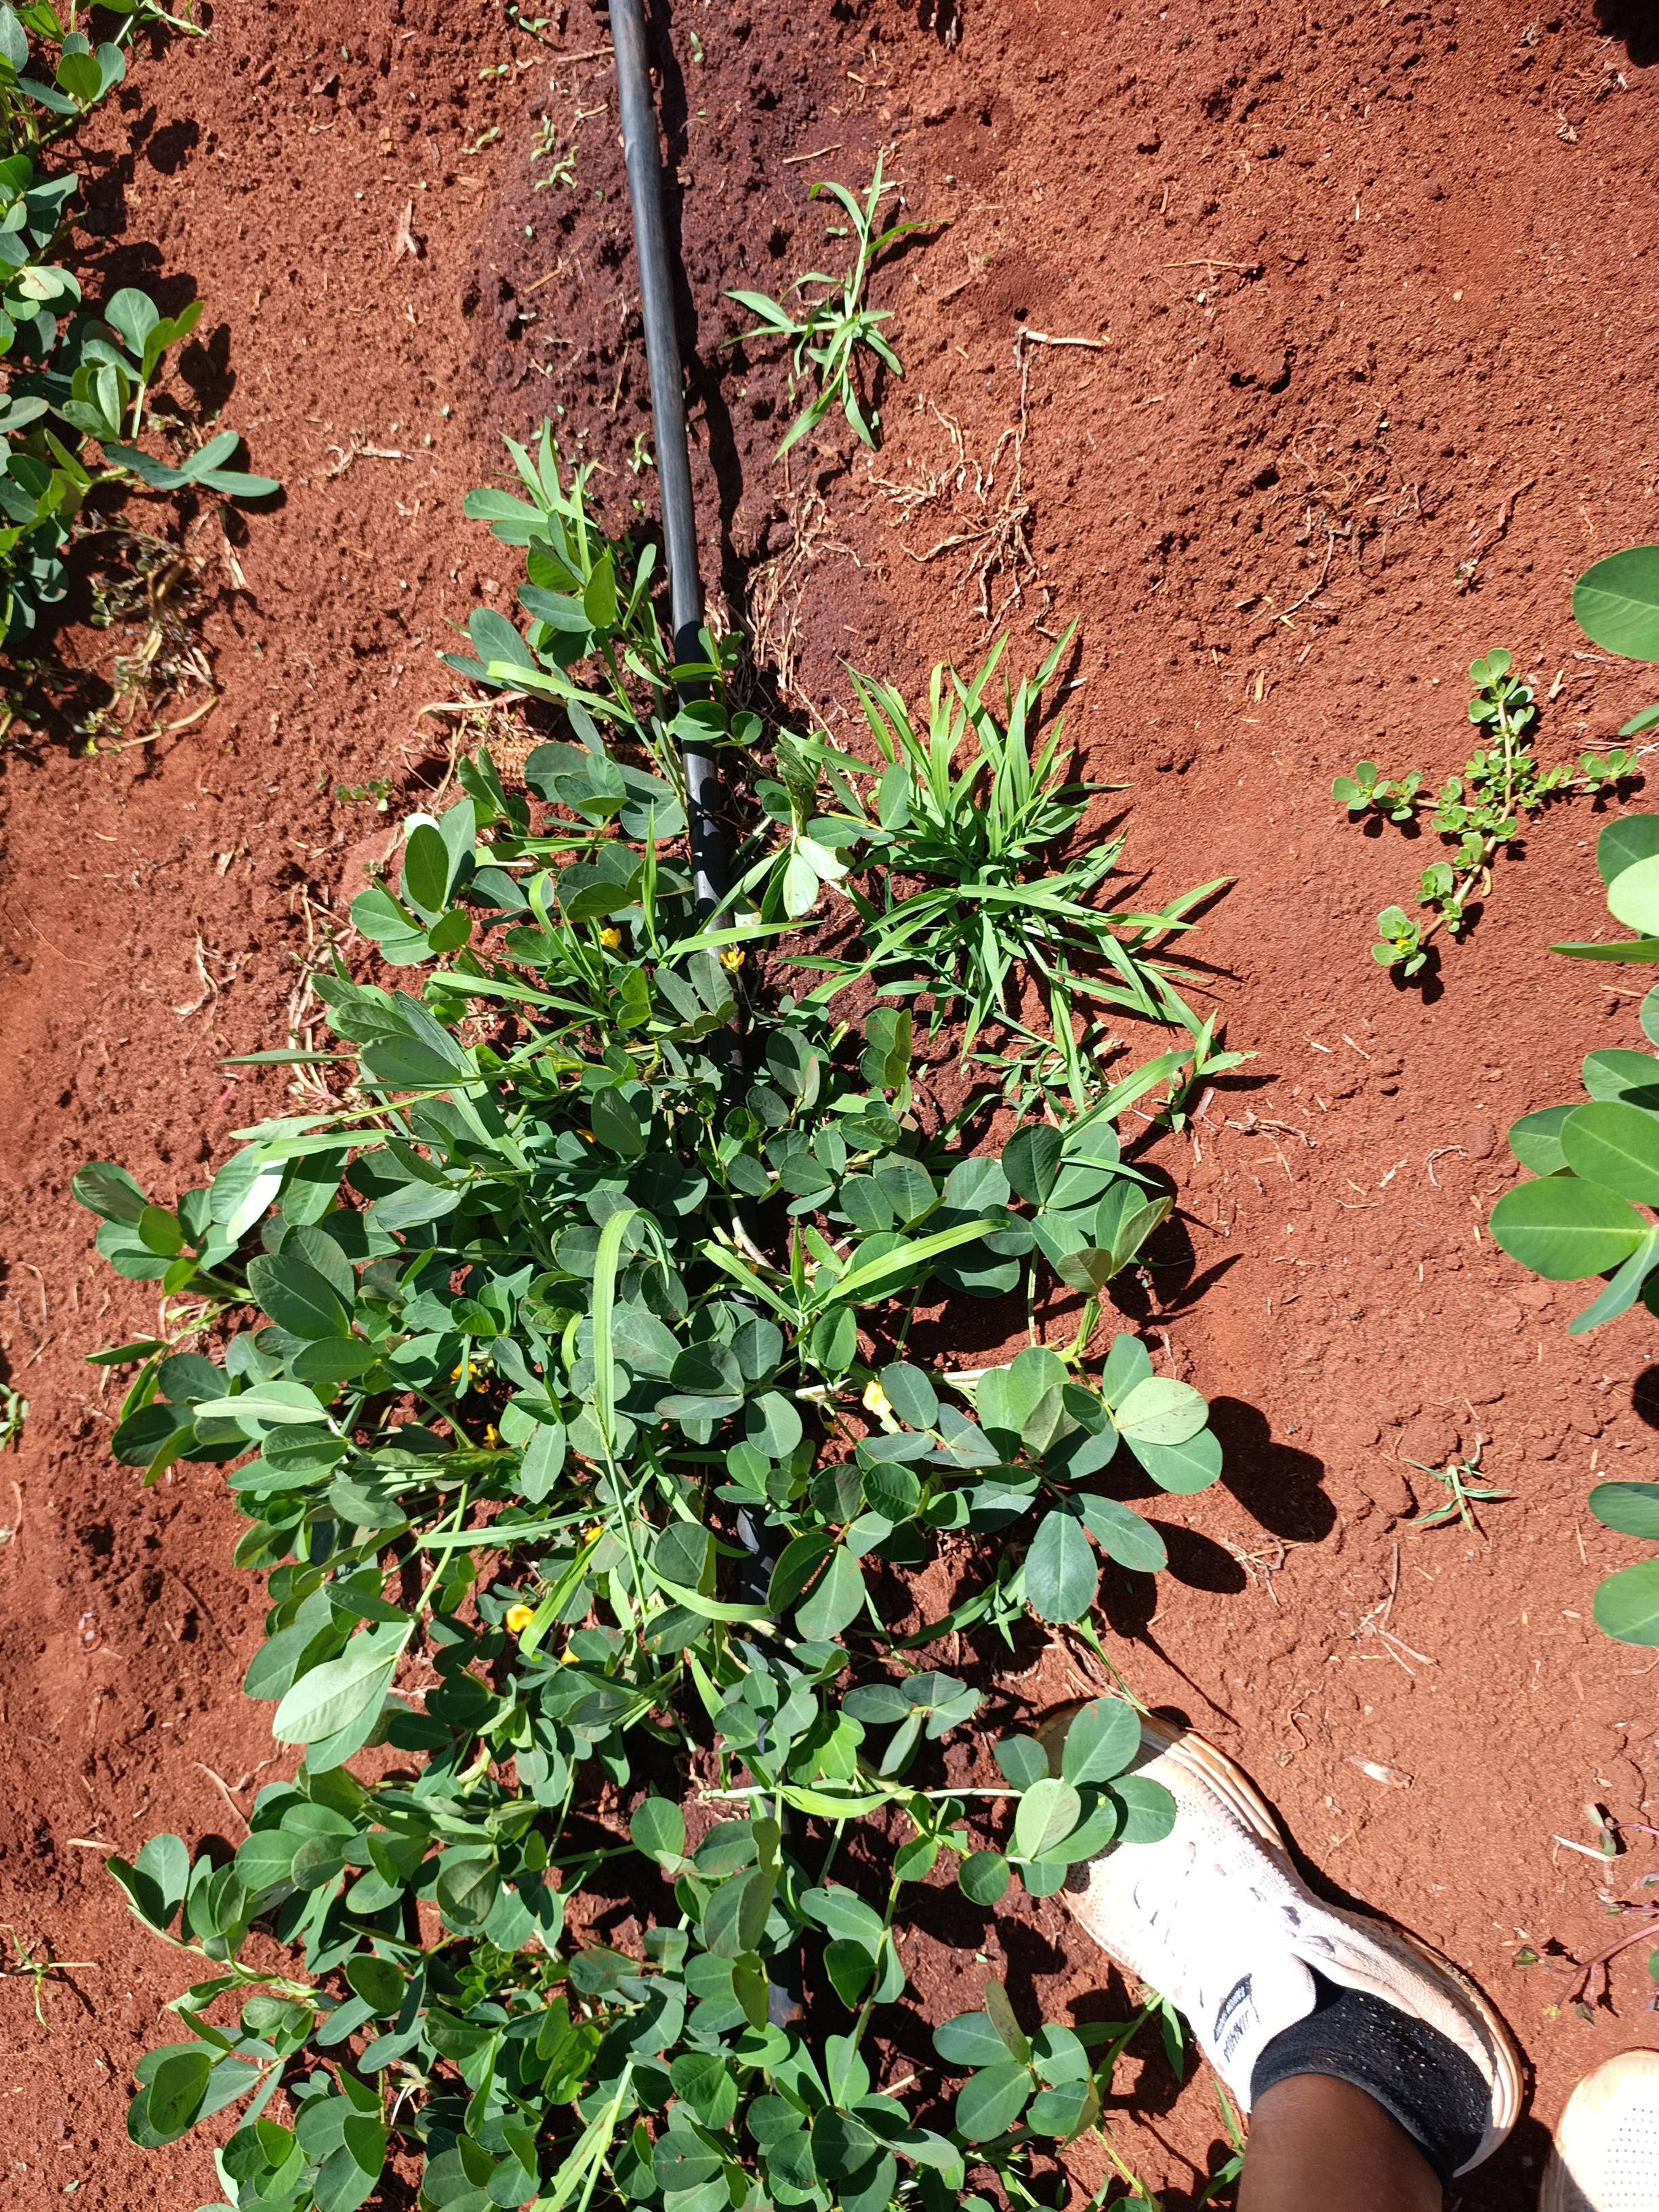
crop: groundnut
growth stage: flowering
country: Kenya
